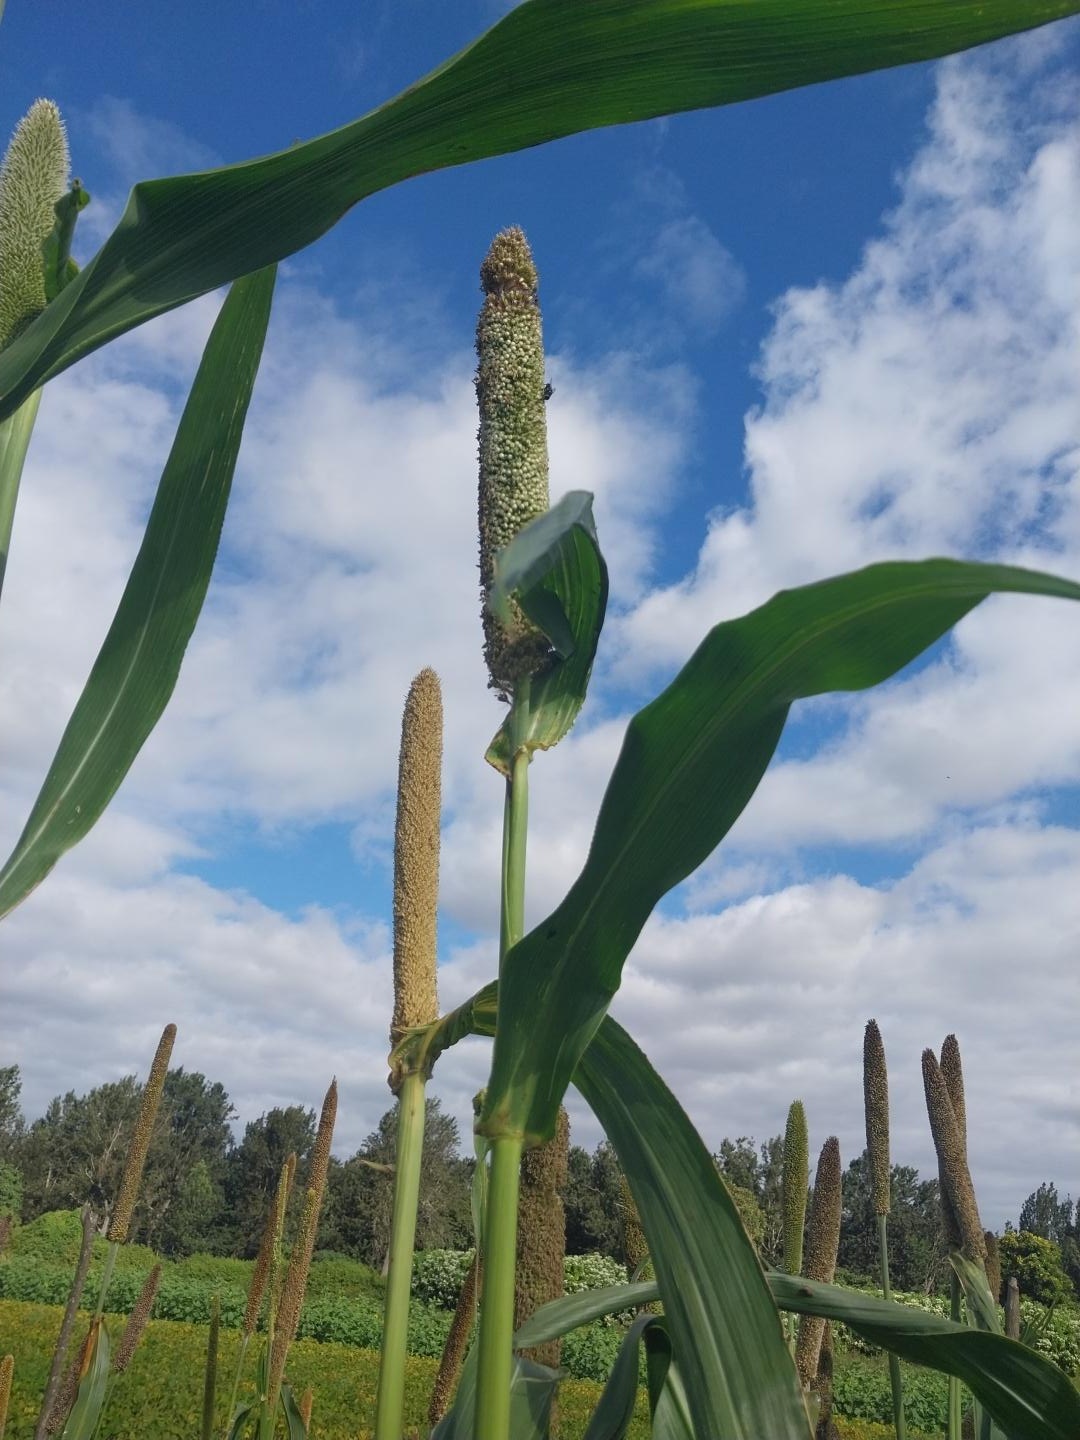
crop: pearl millet
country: Tanzania
